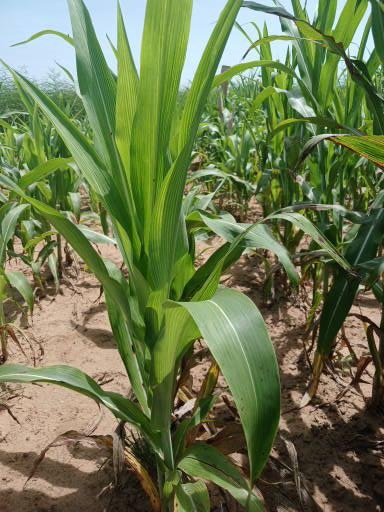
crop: sorghum
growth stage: vegetative
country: Senegal
